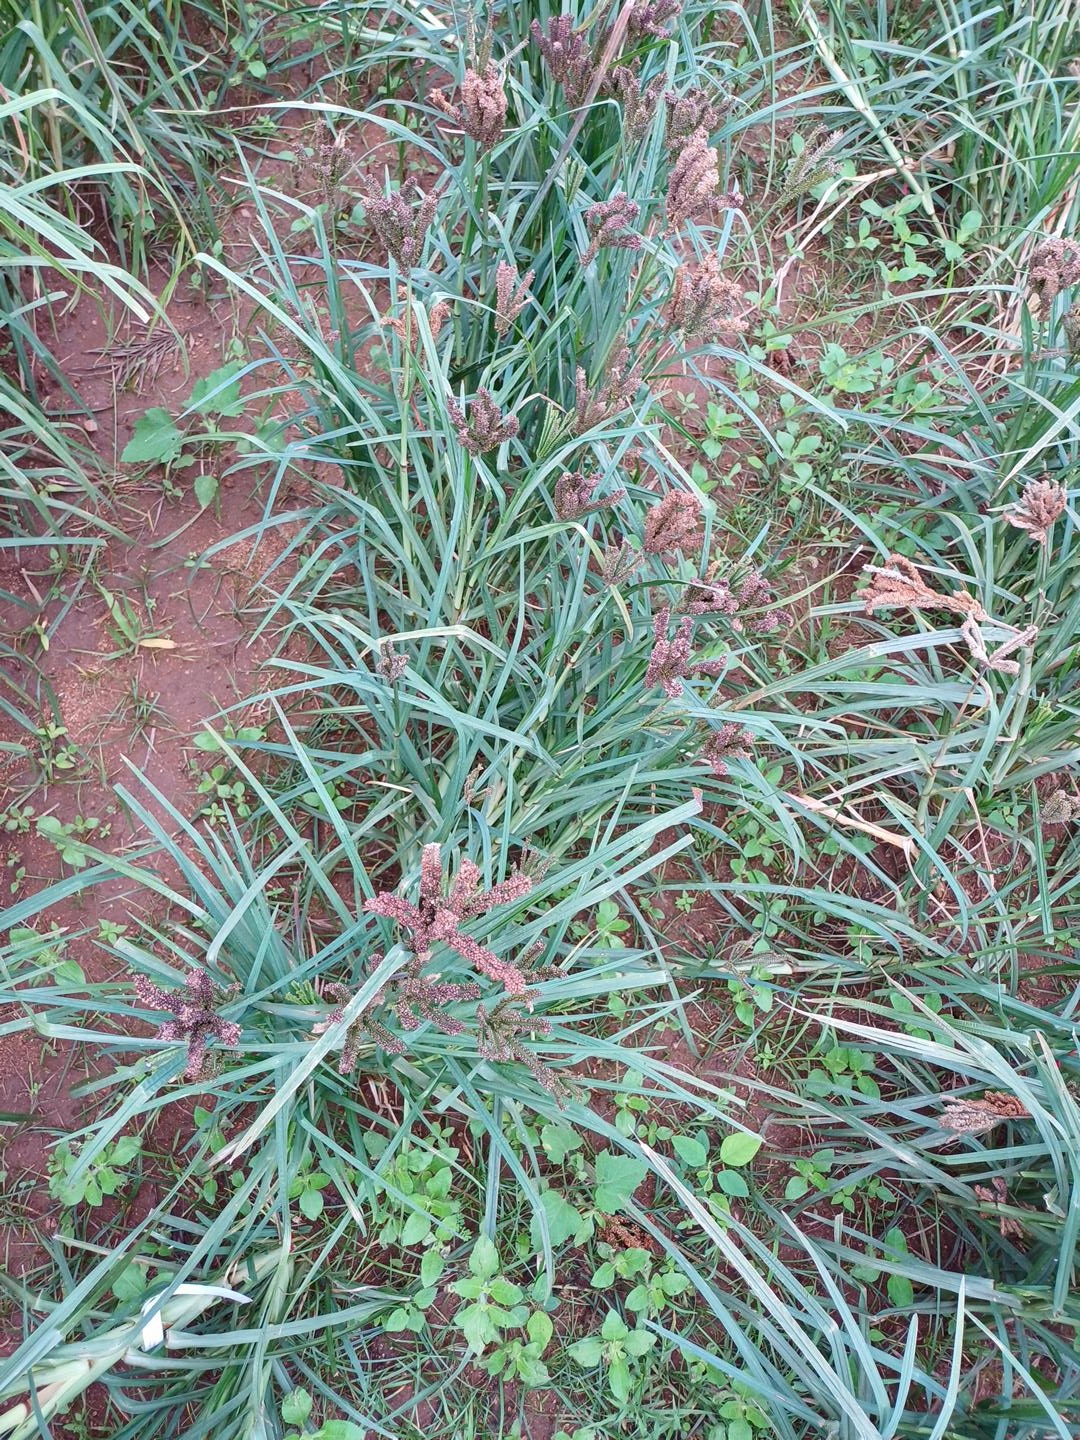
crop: finger millet
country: Kenya
